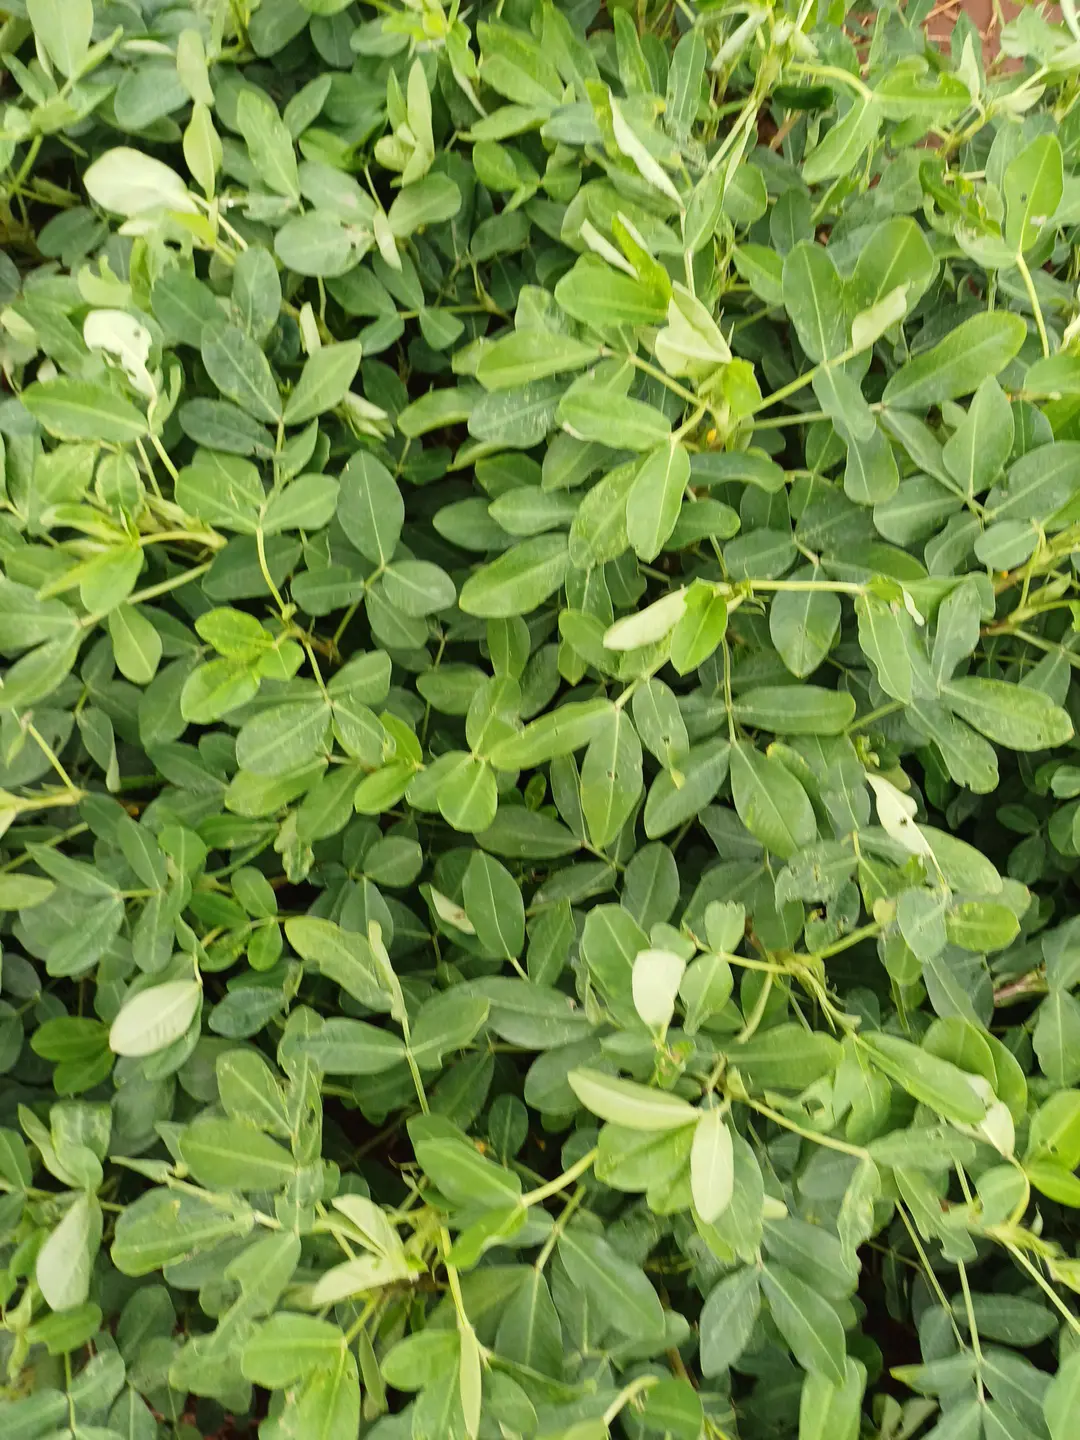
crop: groundnut
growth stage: flowering
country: Kenya
